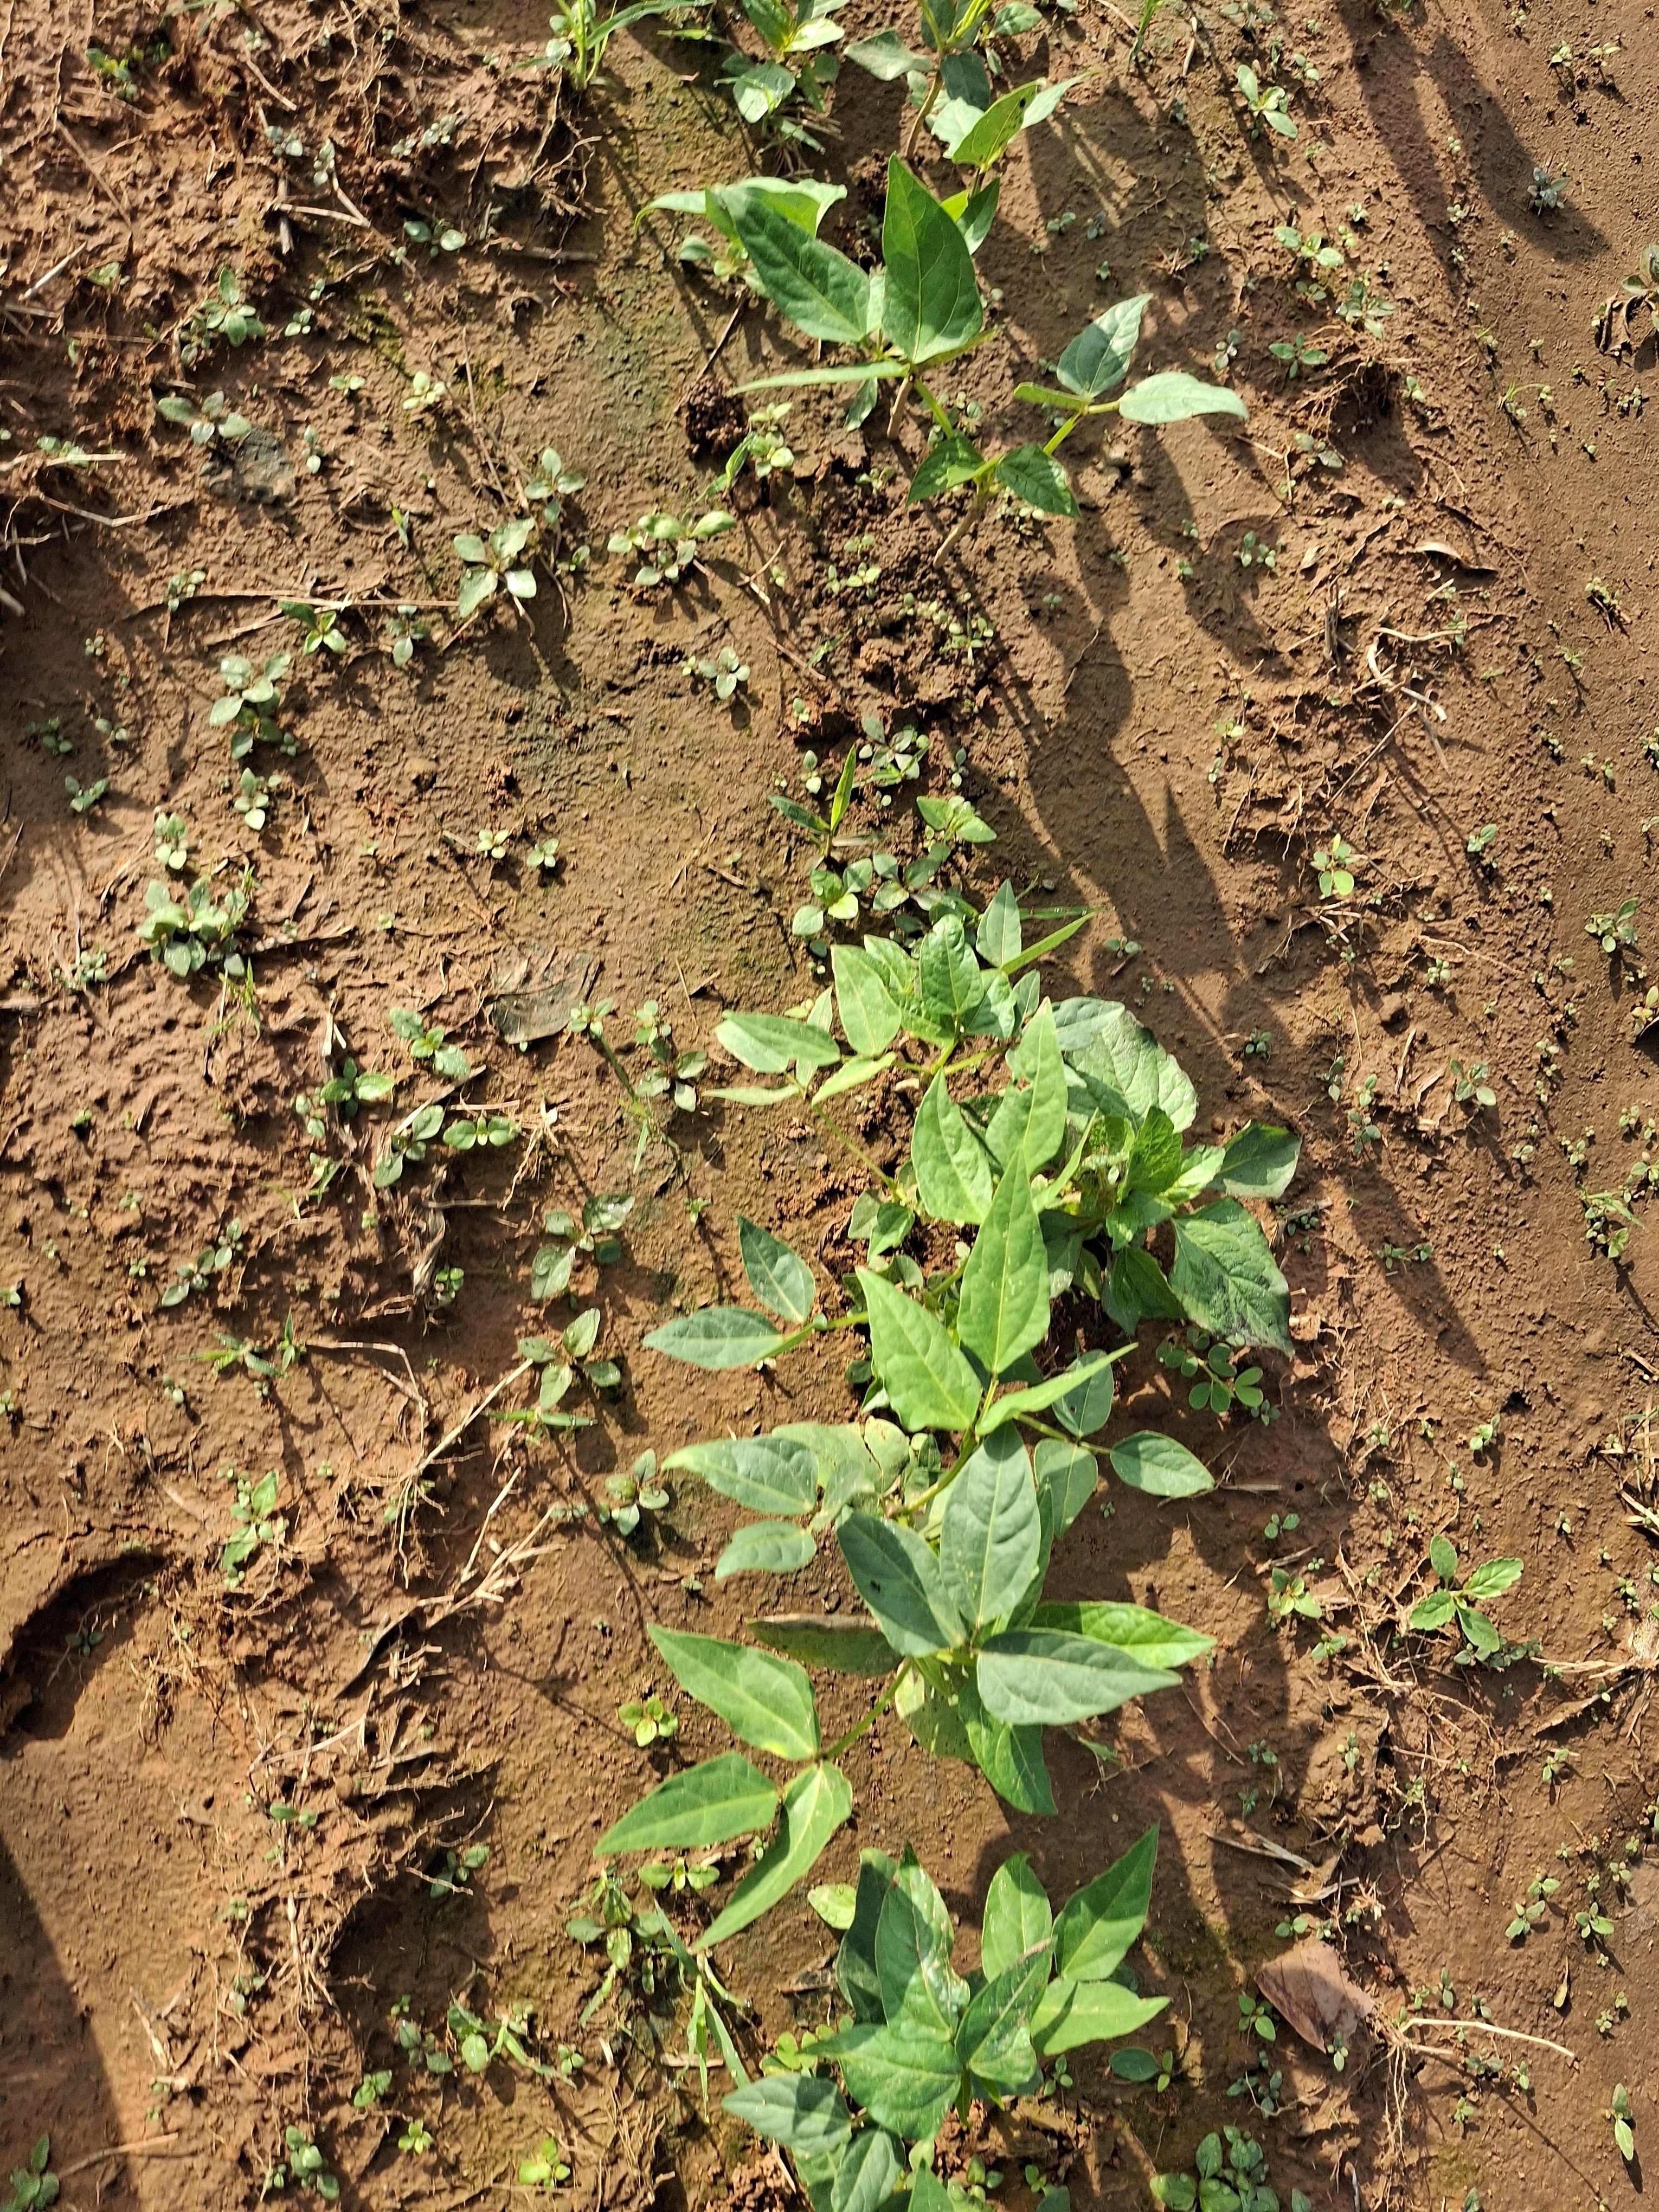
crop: cowpea
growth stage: sprouting emergence
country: Nigeria
